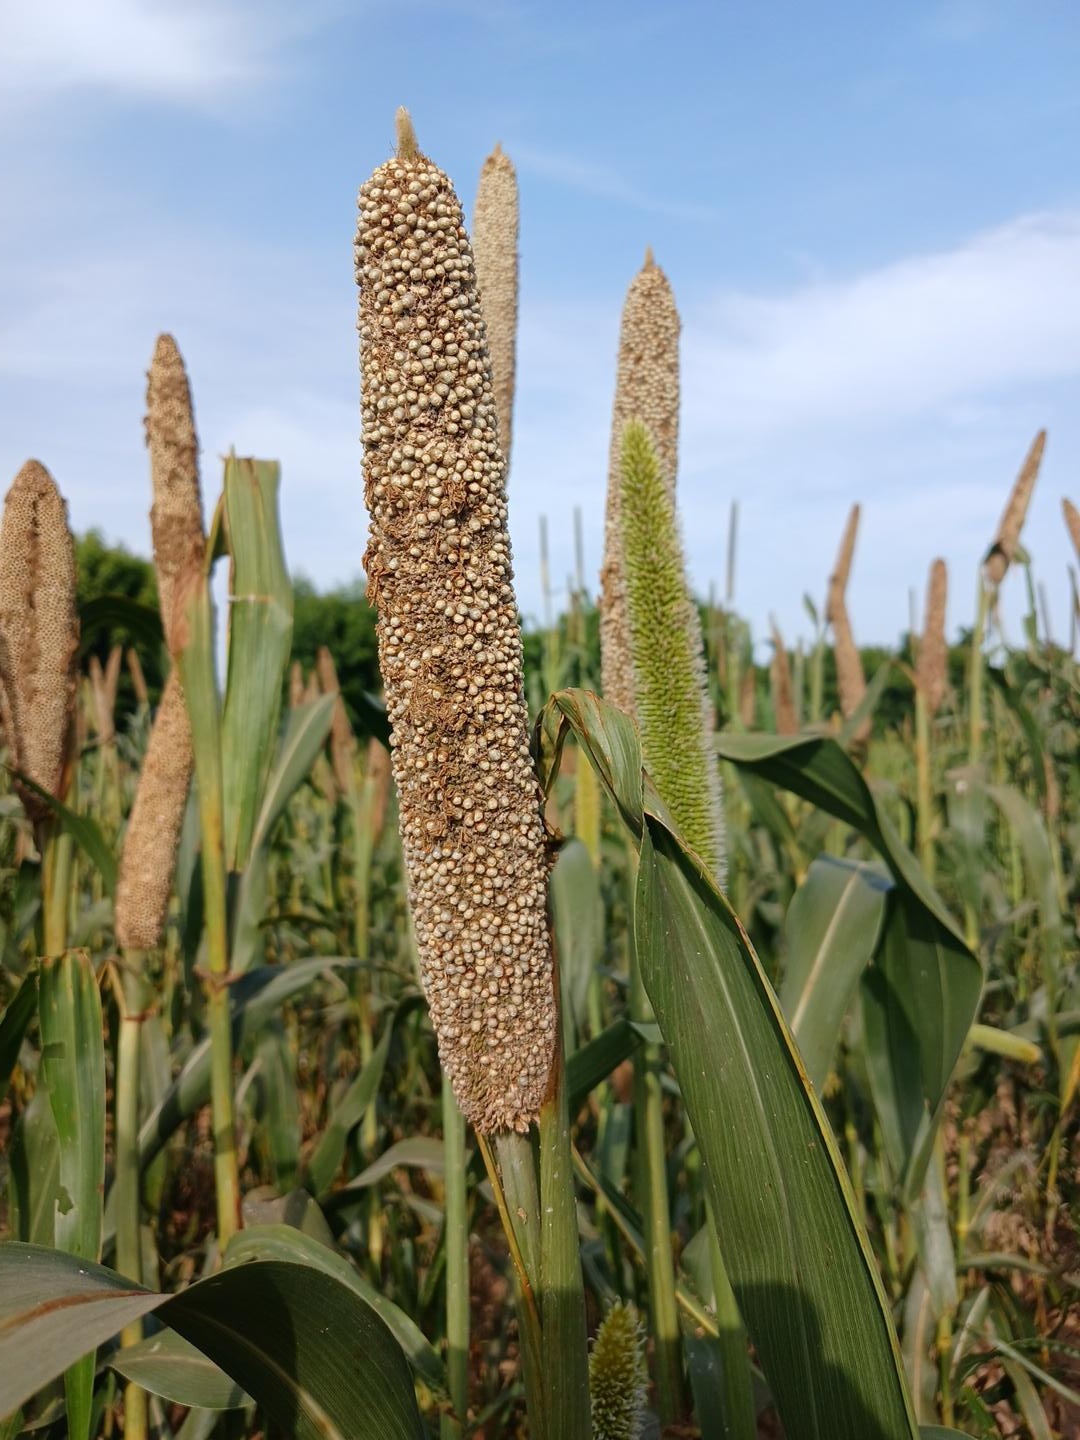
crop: pearl millet
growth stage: maturity
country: Senegal
